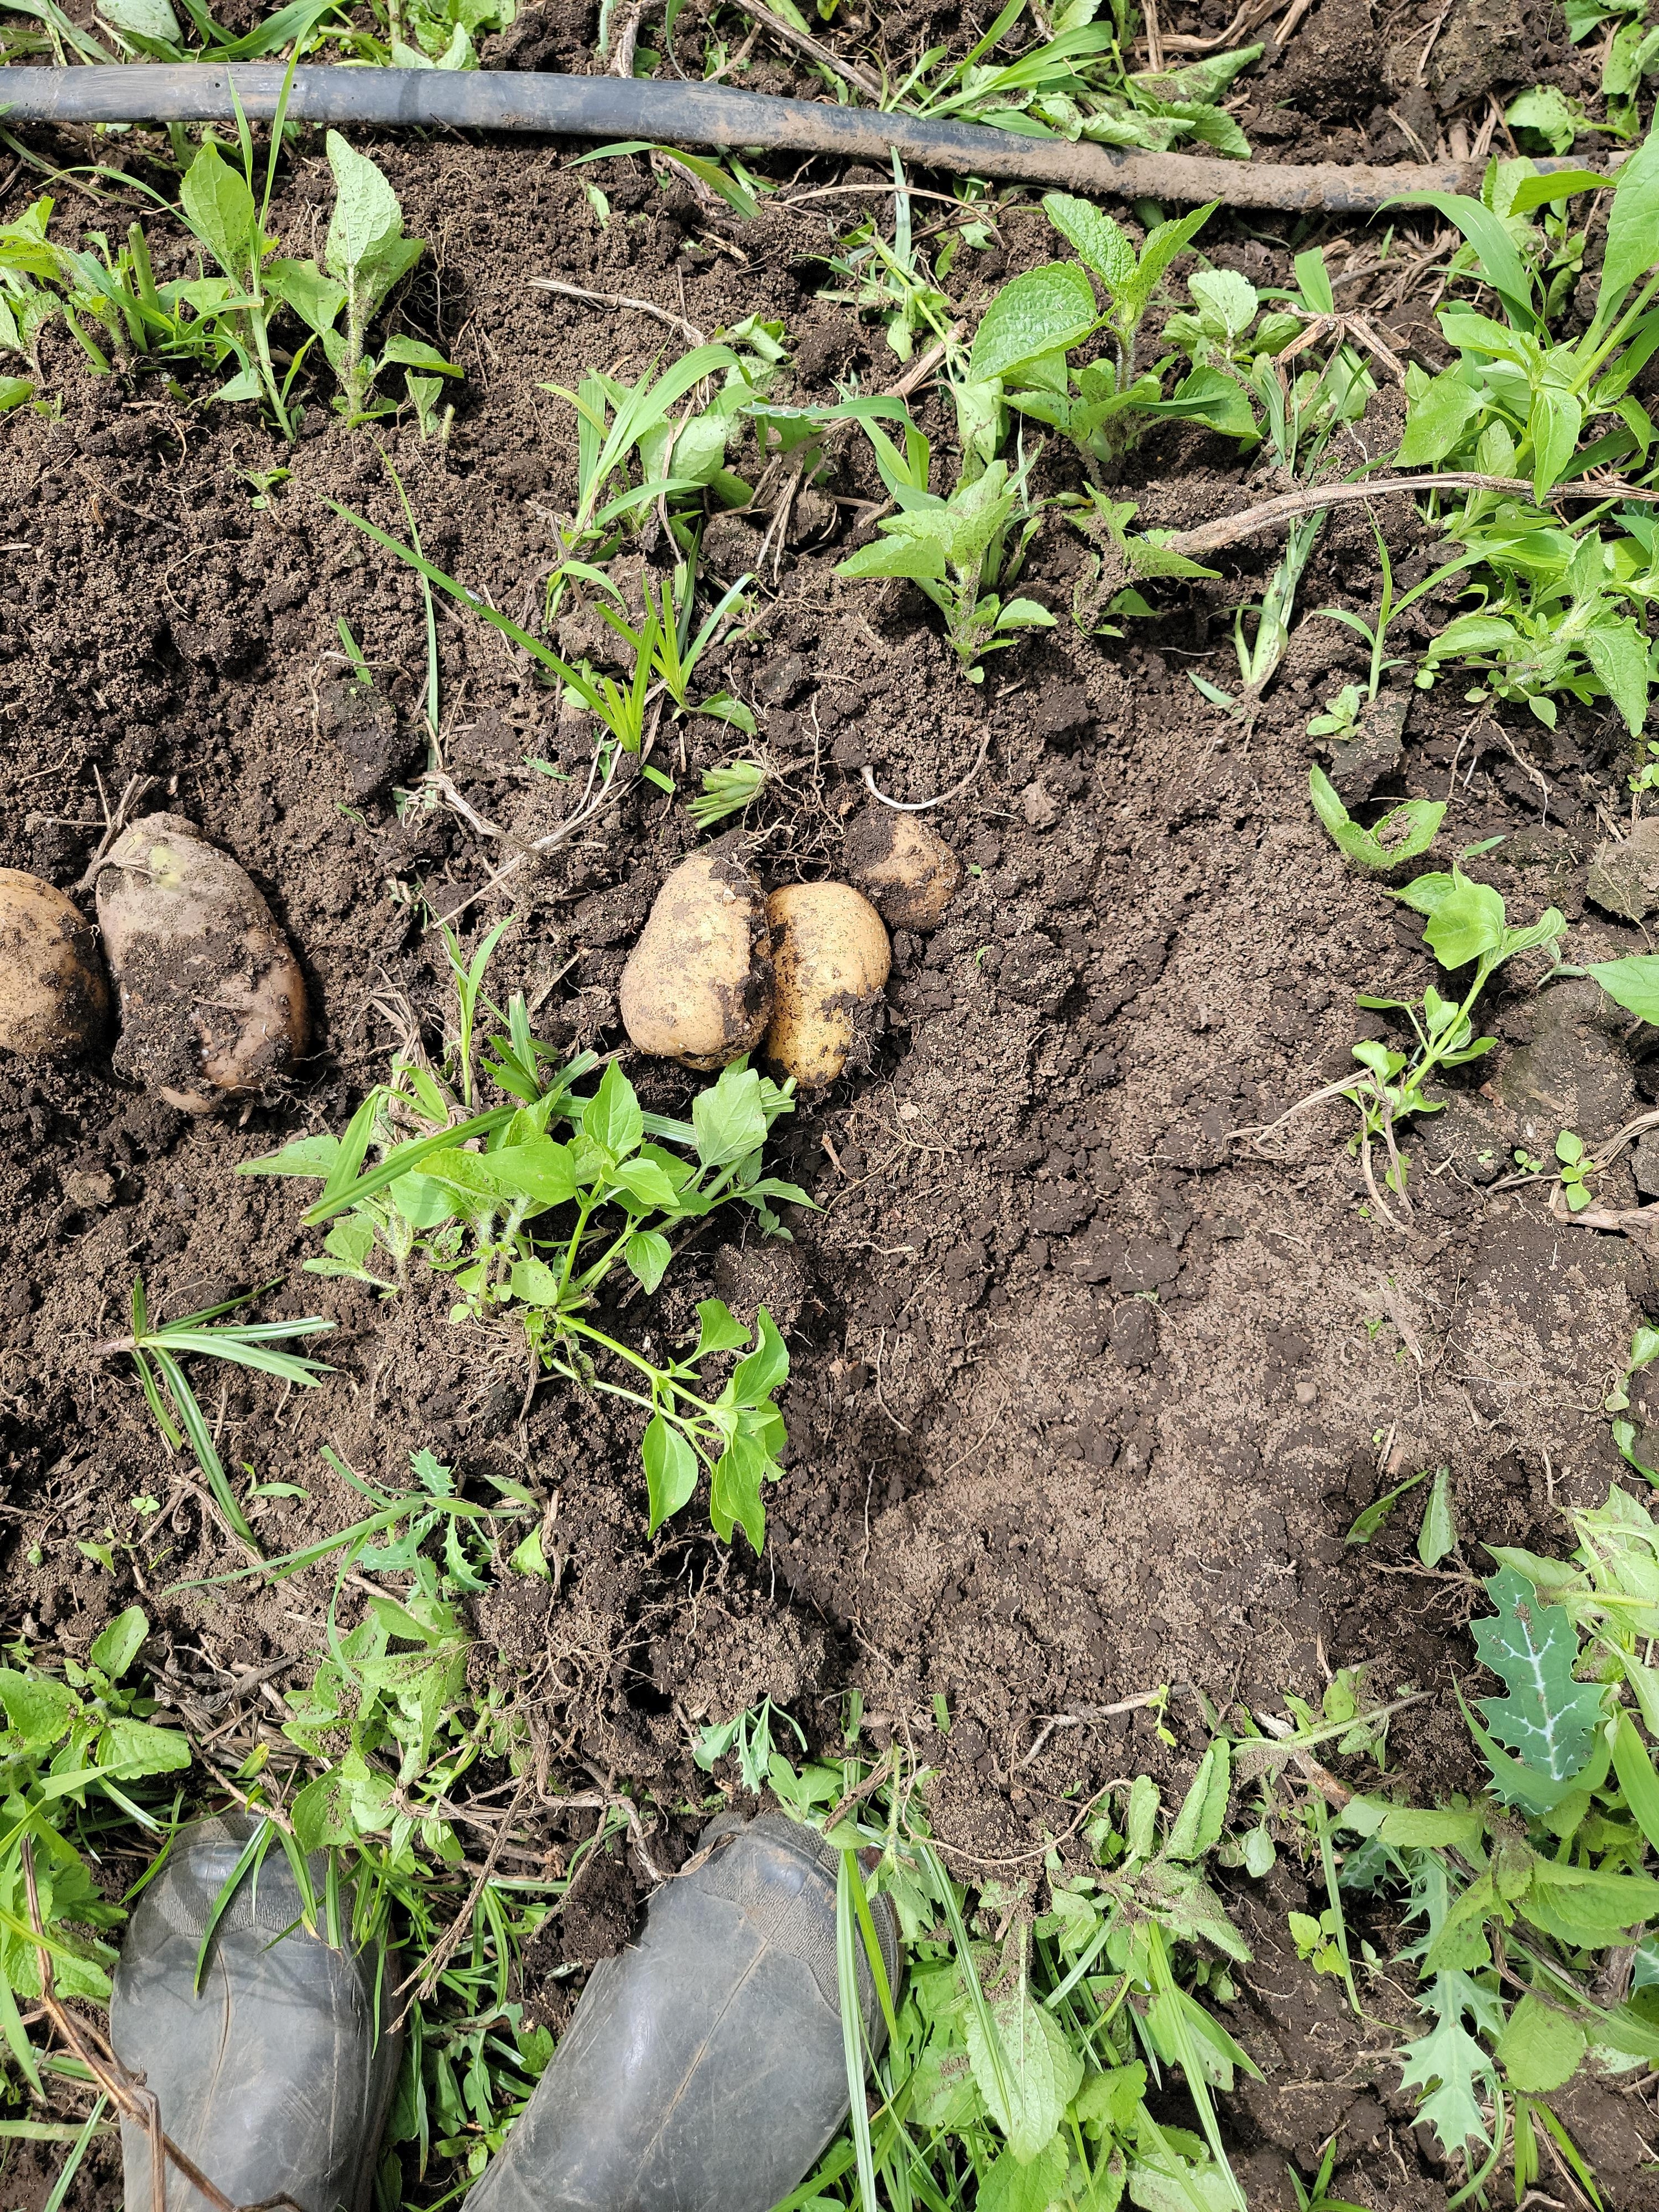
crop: potato
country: Tanzania
